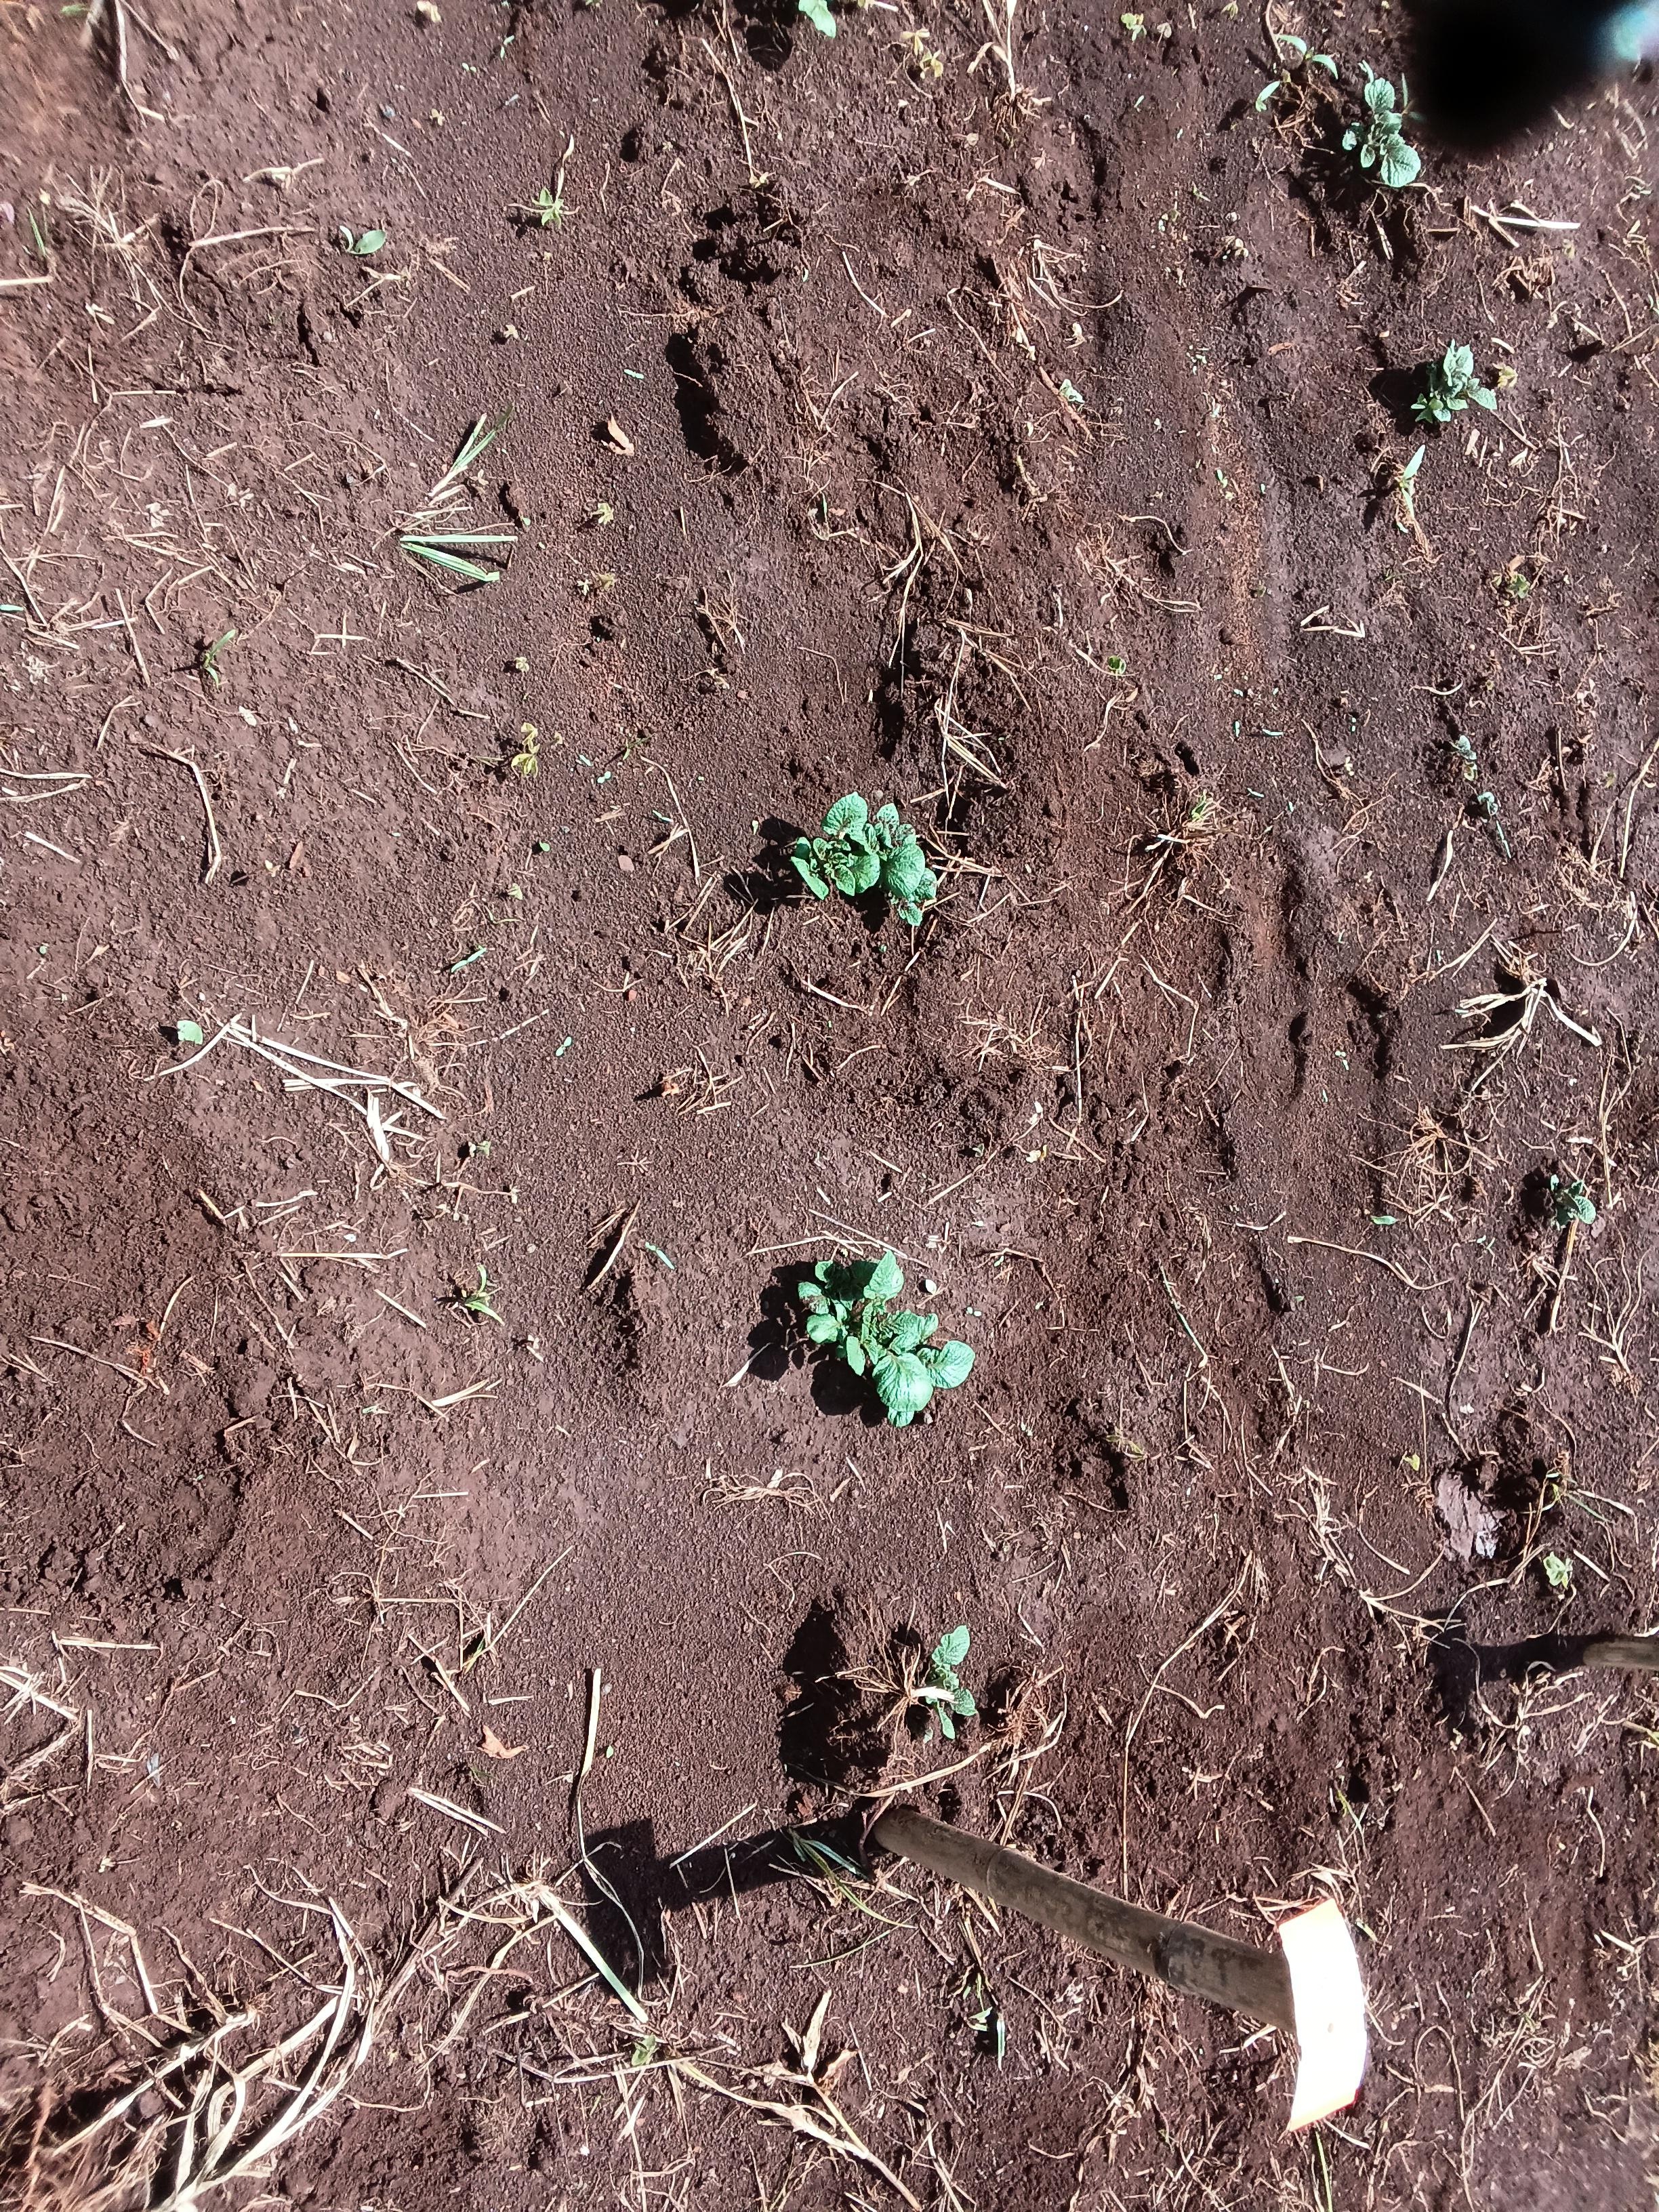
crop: potato
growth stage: emergence
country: Kenya
